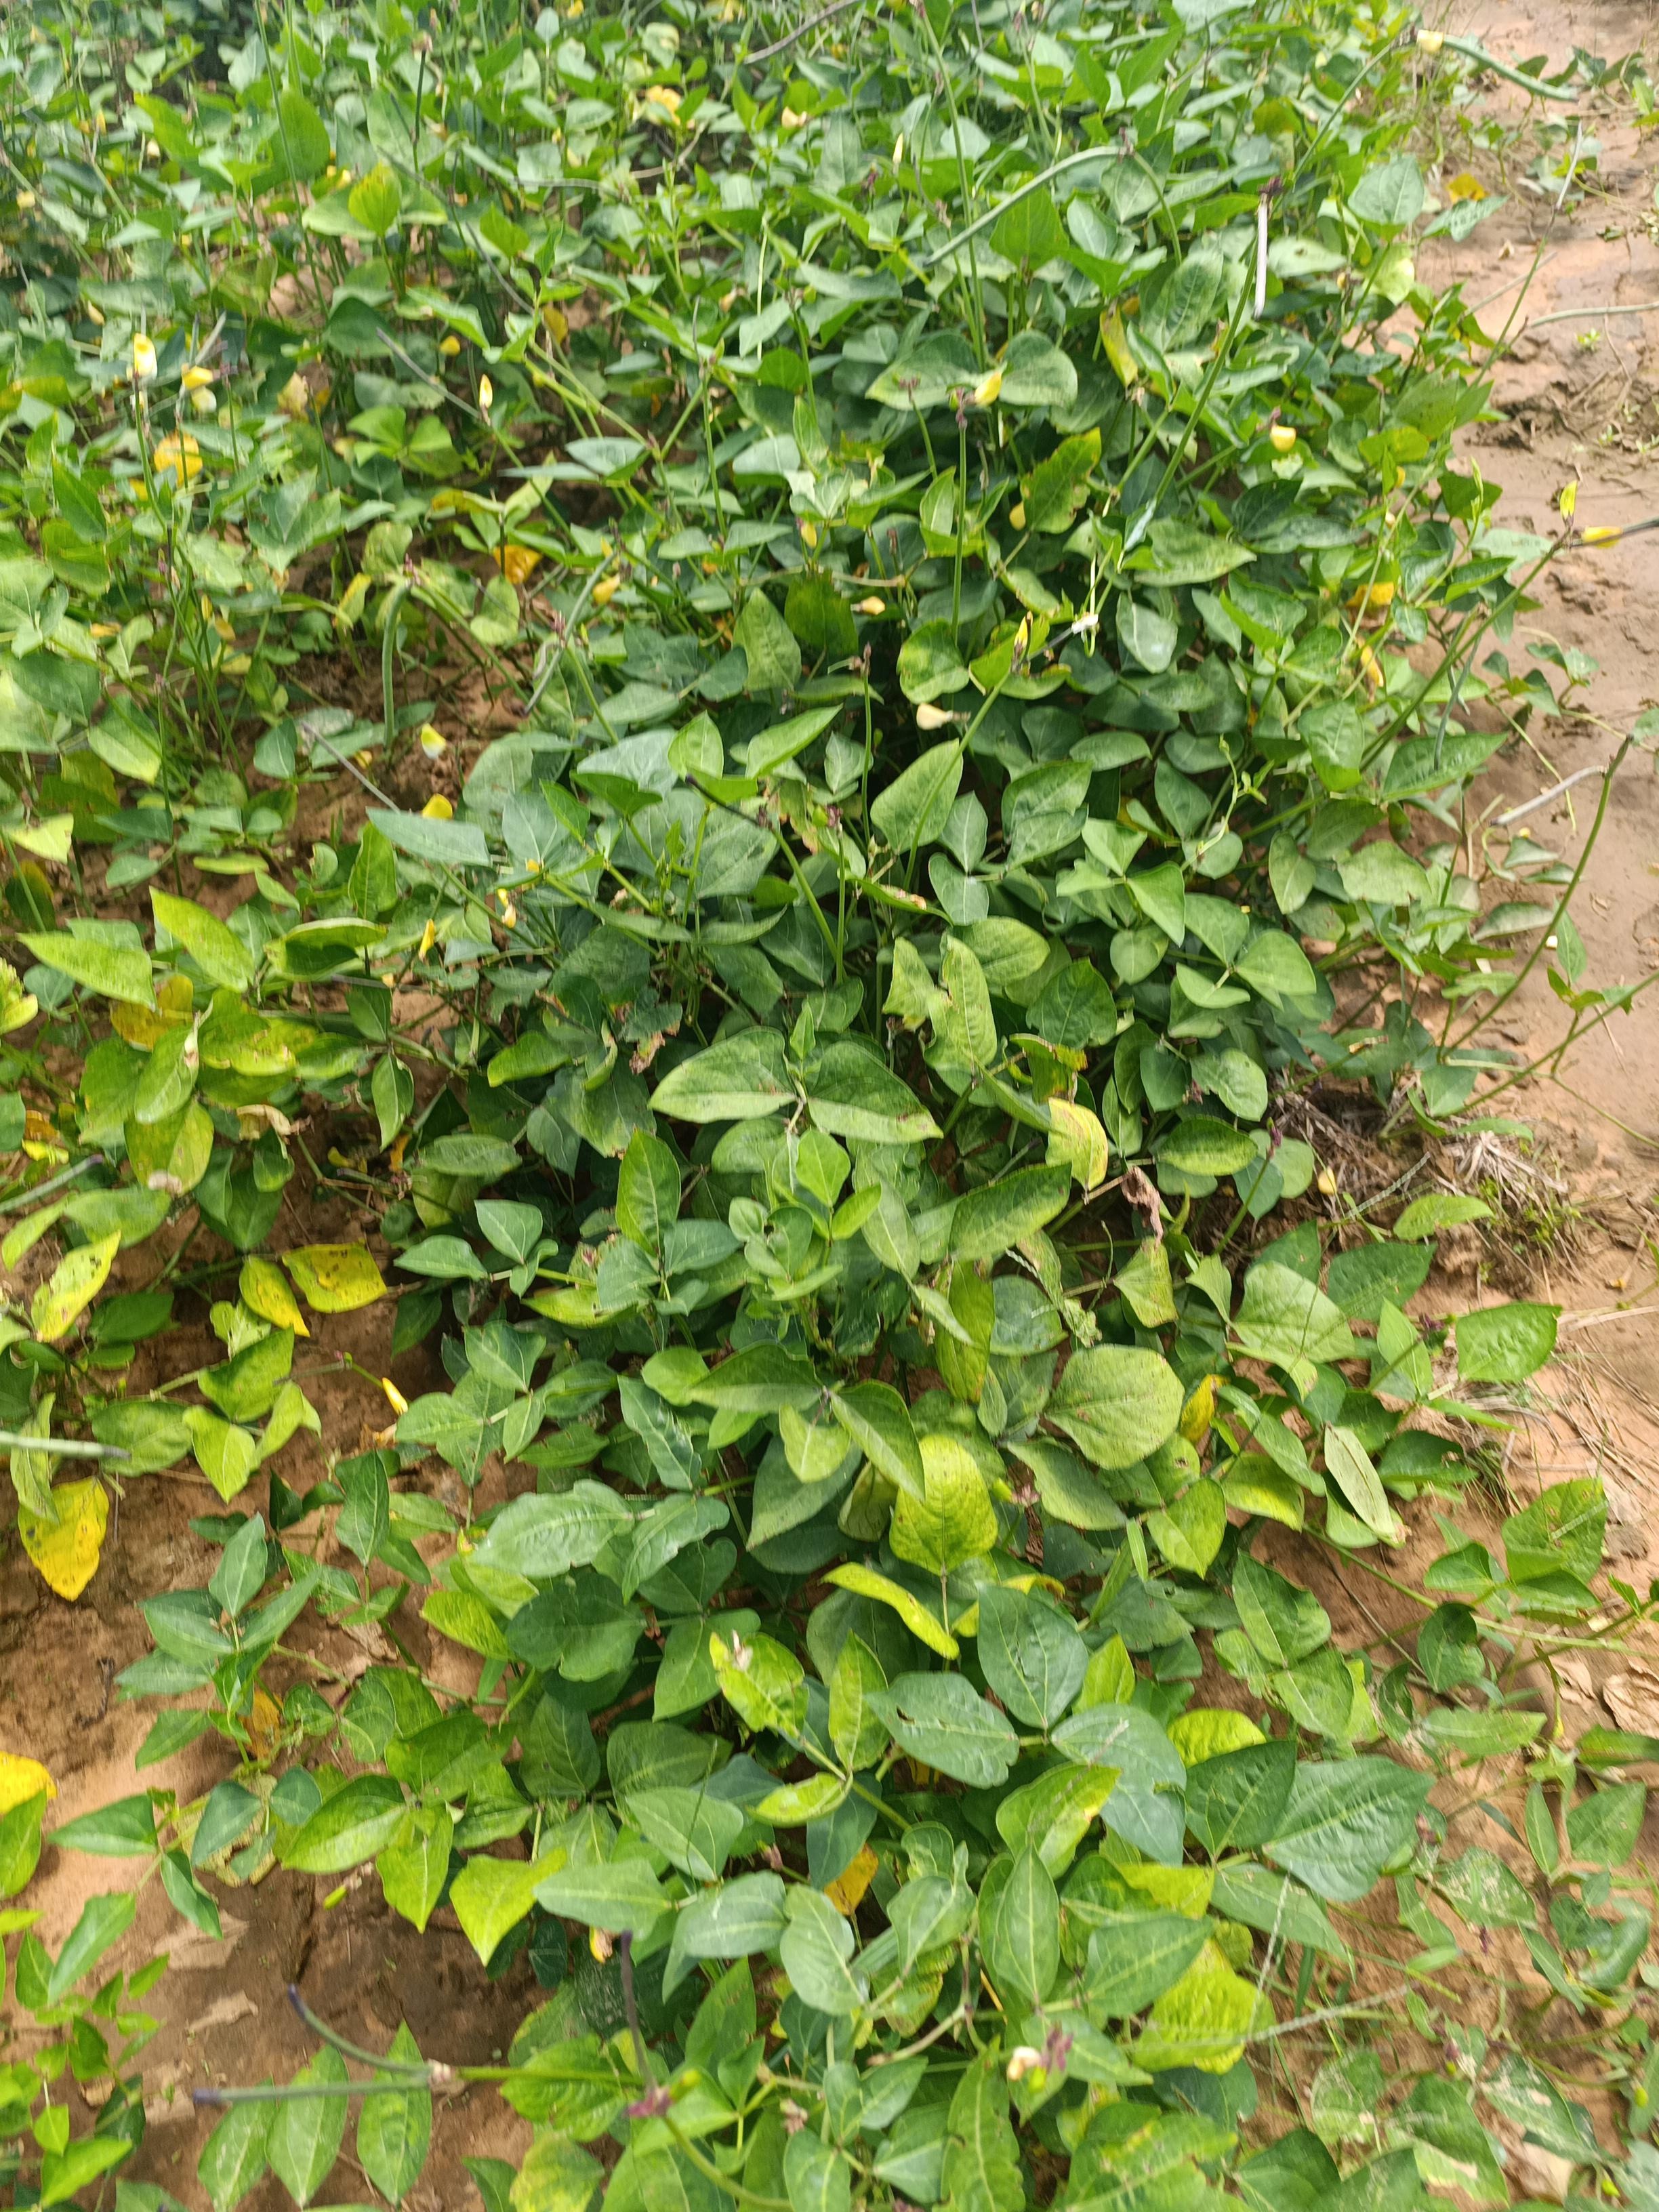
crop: cowpea
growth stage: development pod
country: Nigeria
